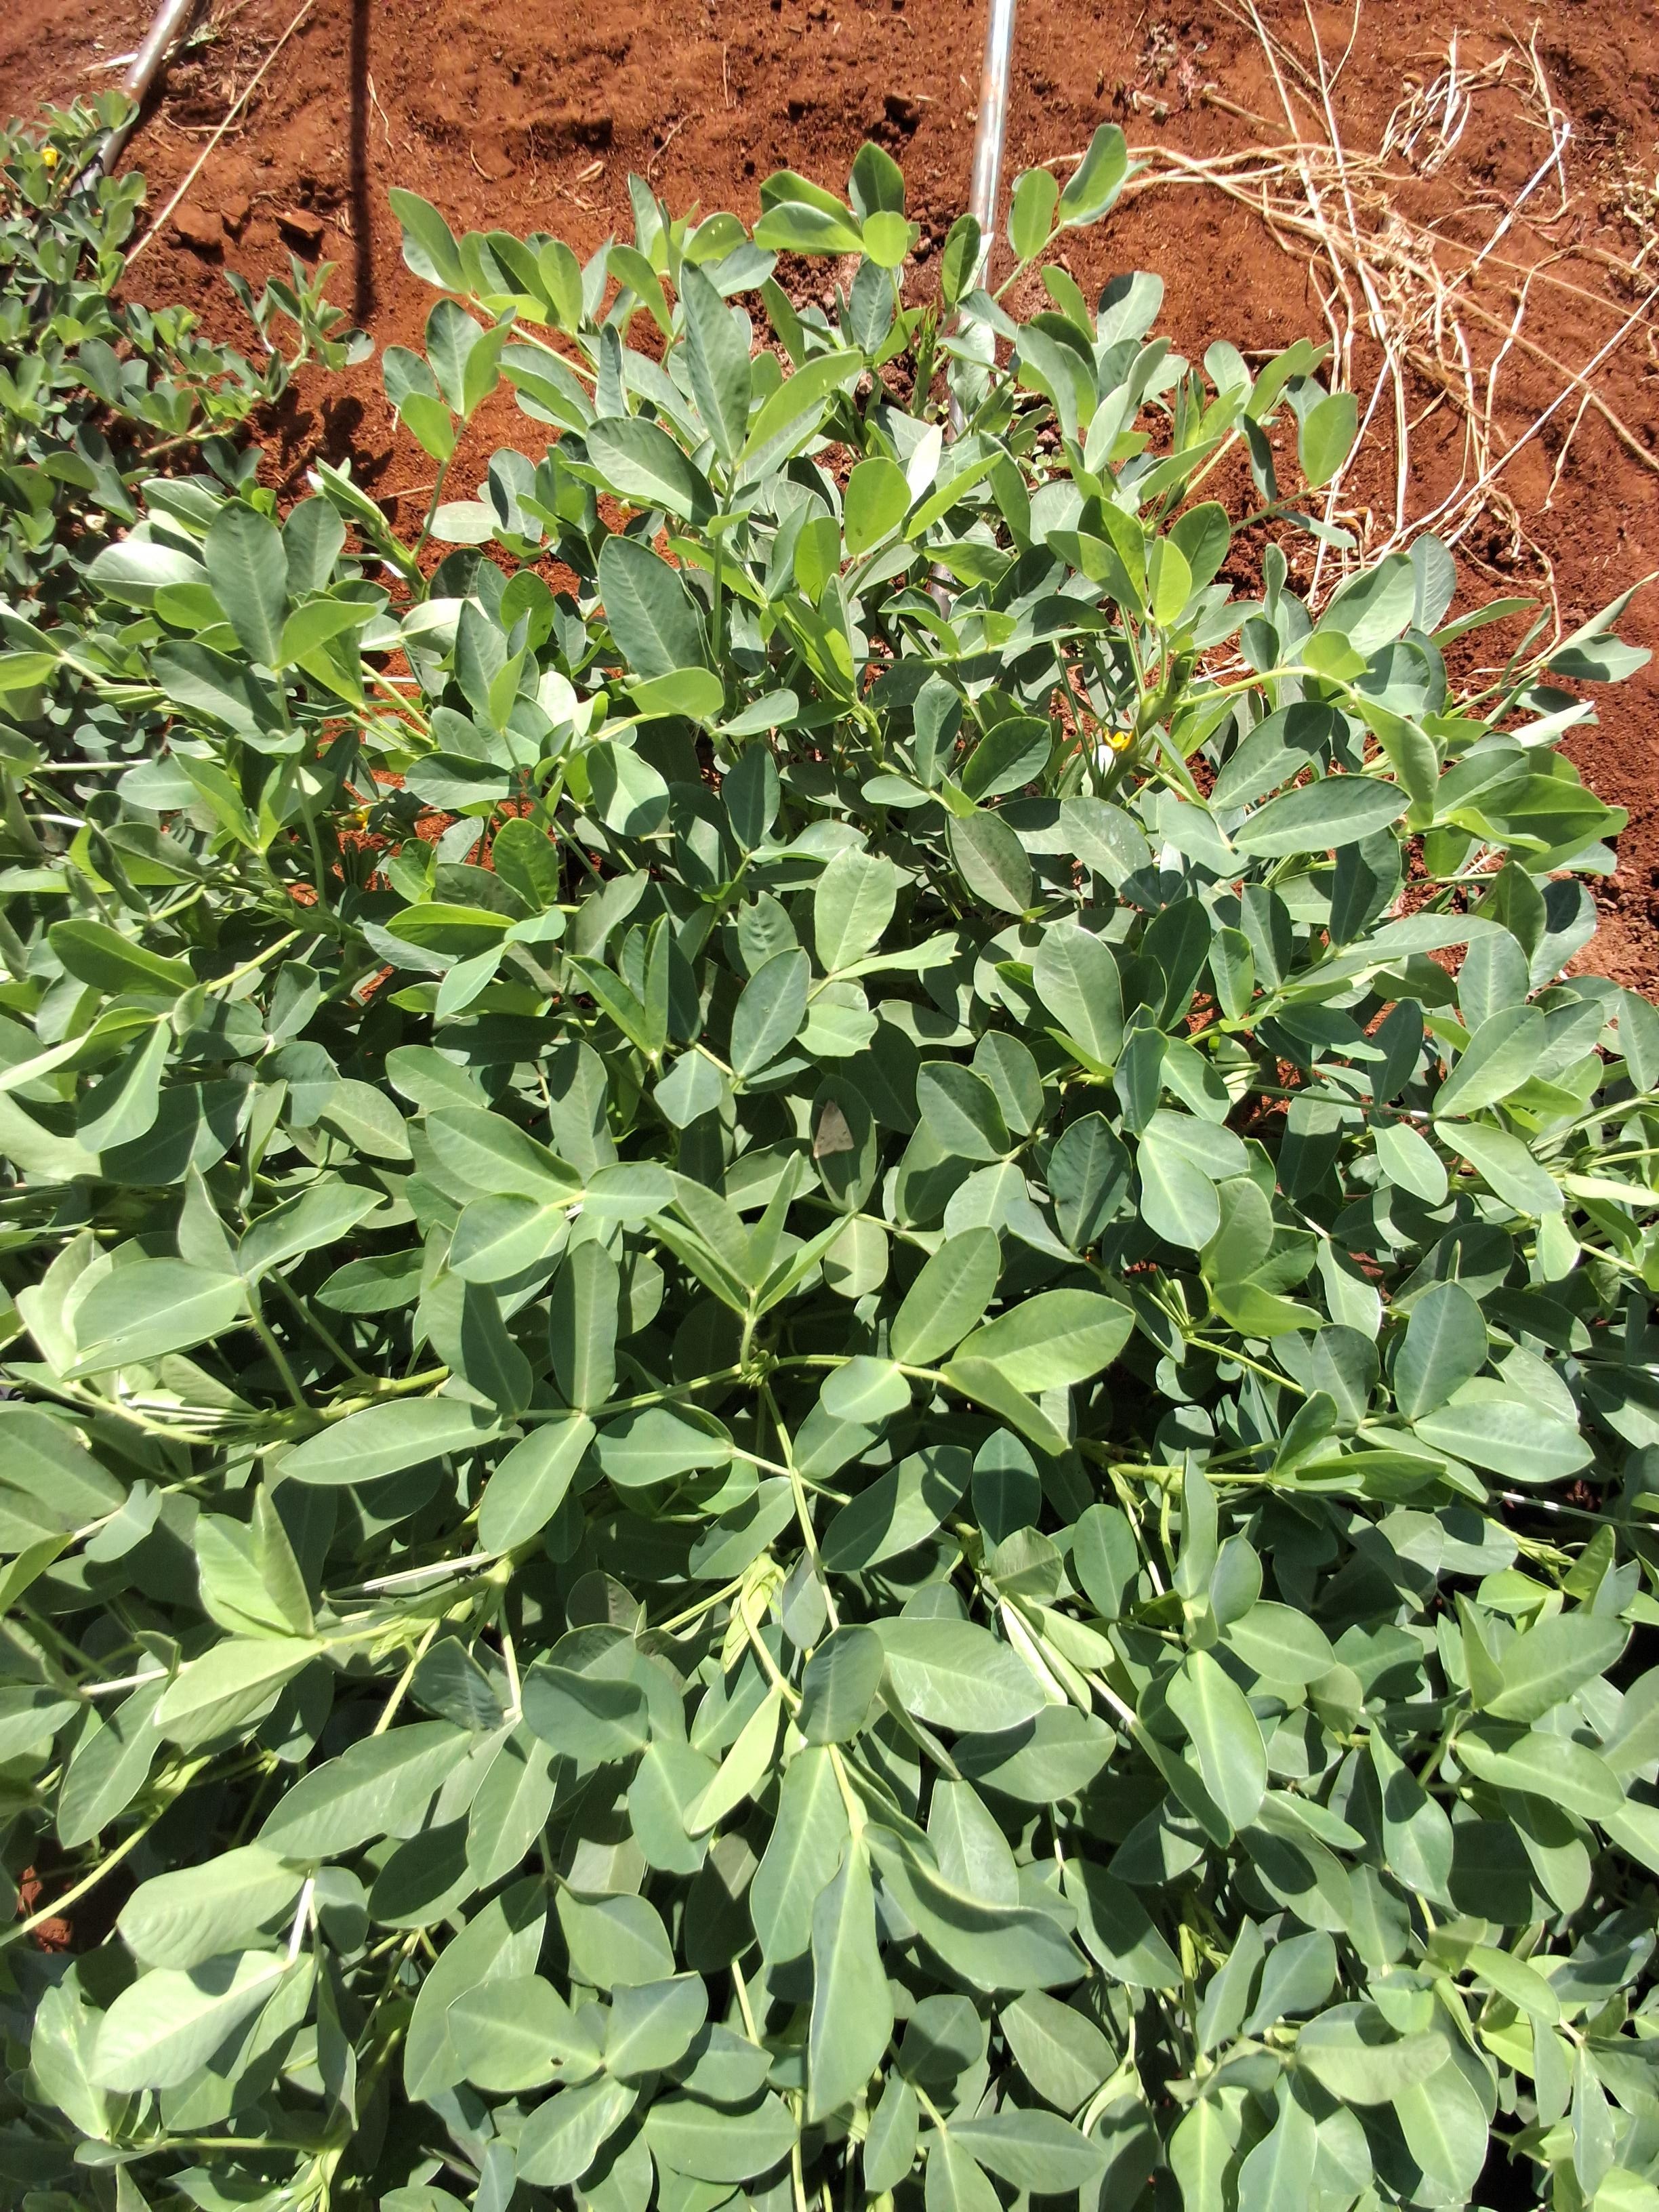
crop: groundnut
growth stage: pegging
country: Kenya
